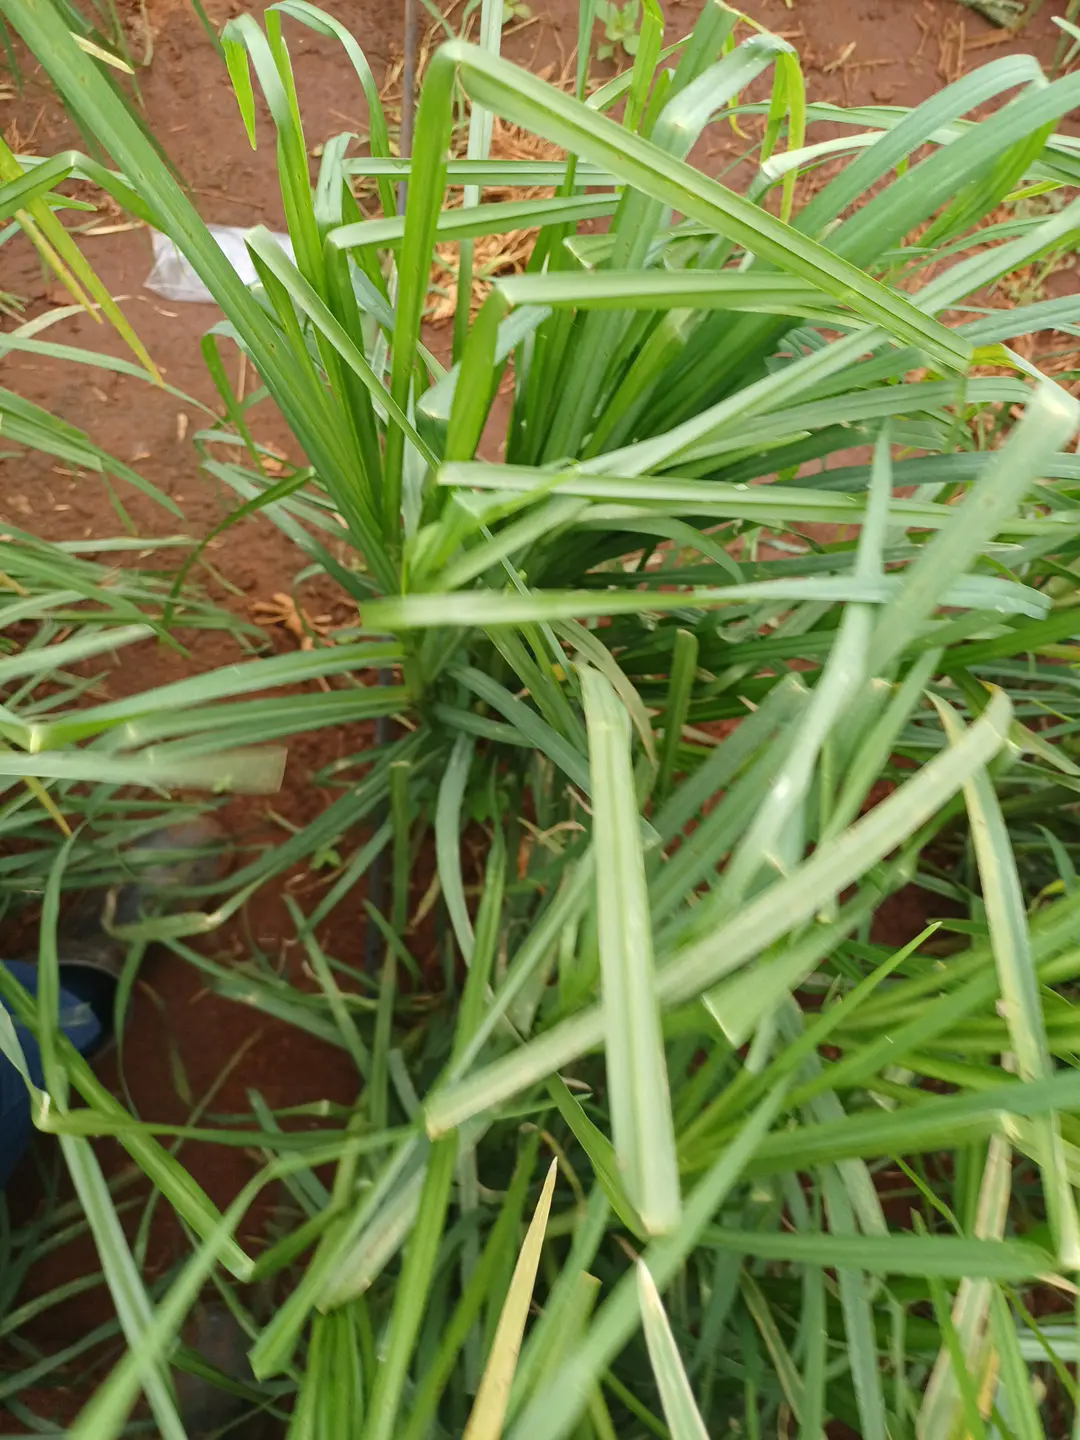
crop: finger millet
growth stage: flowering
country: Kenya
